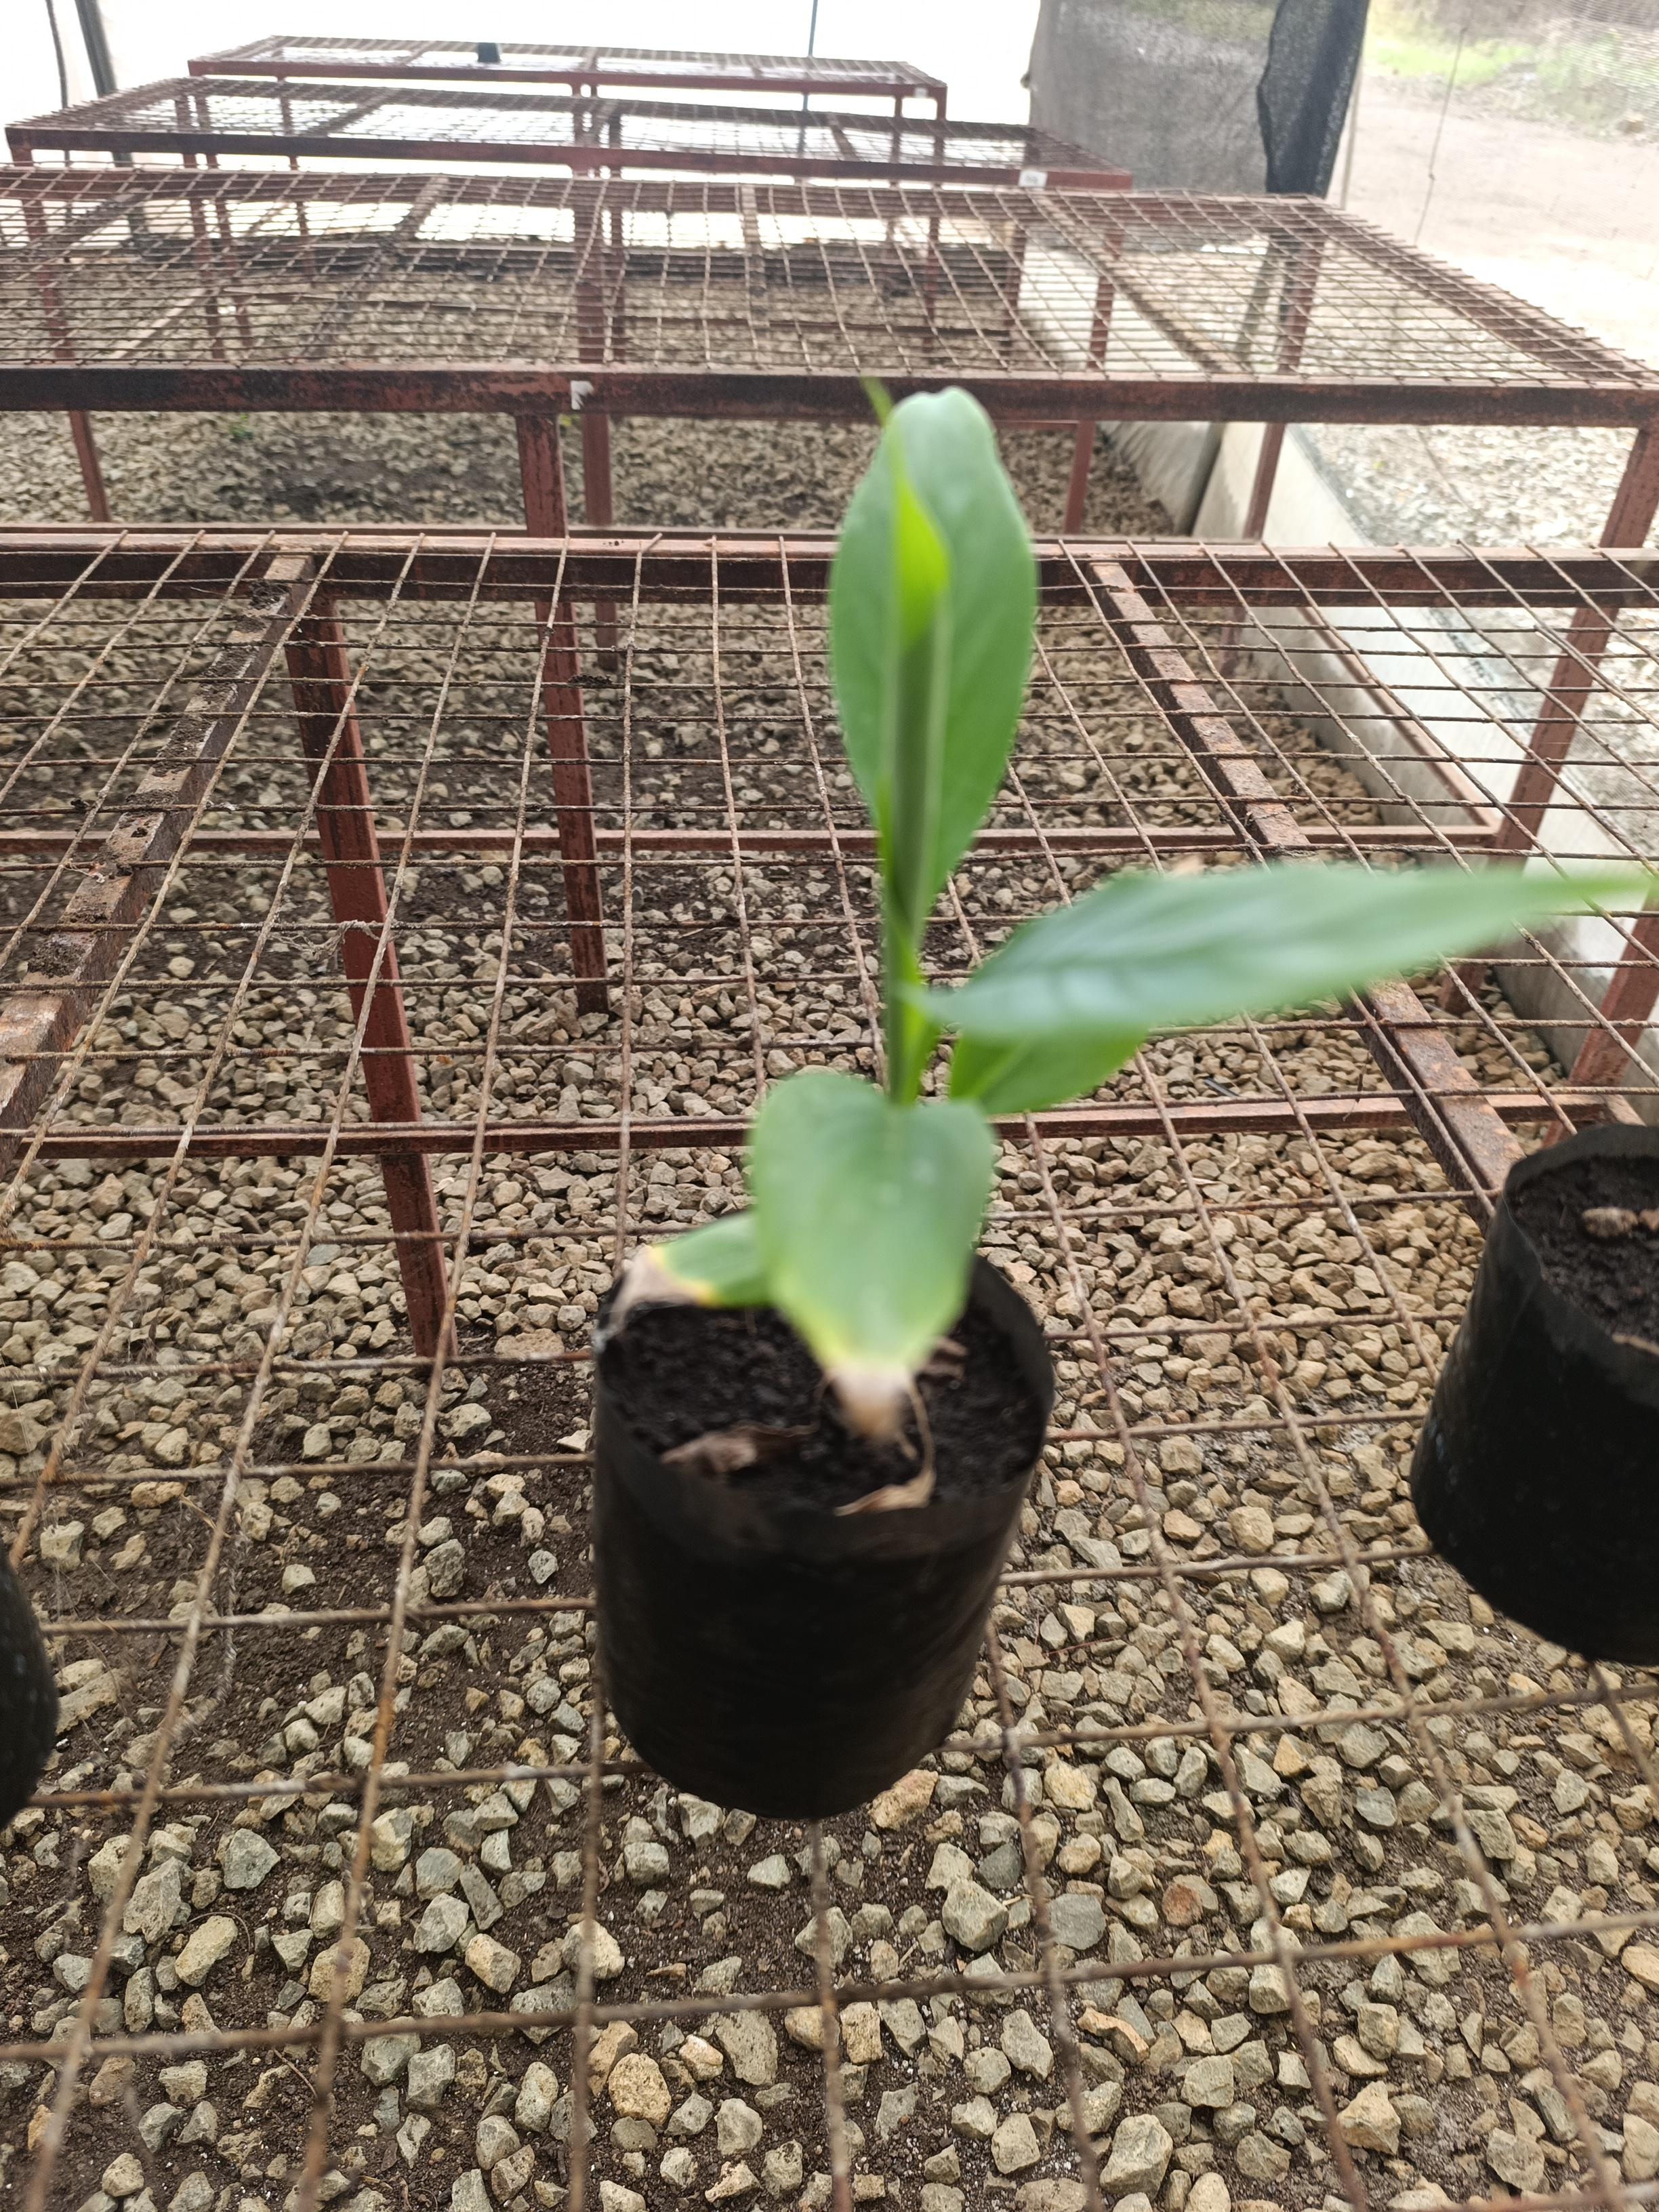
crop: banana
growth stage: vegetative
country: Tanzania
